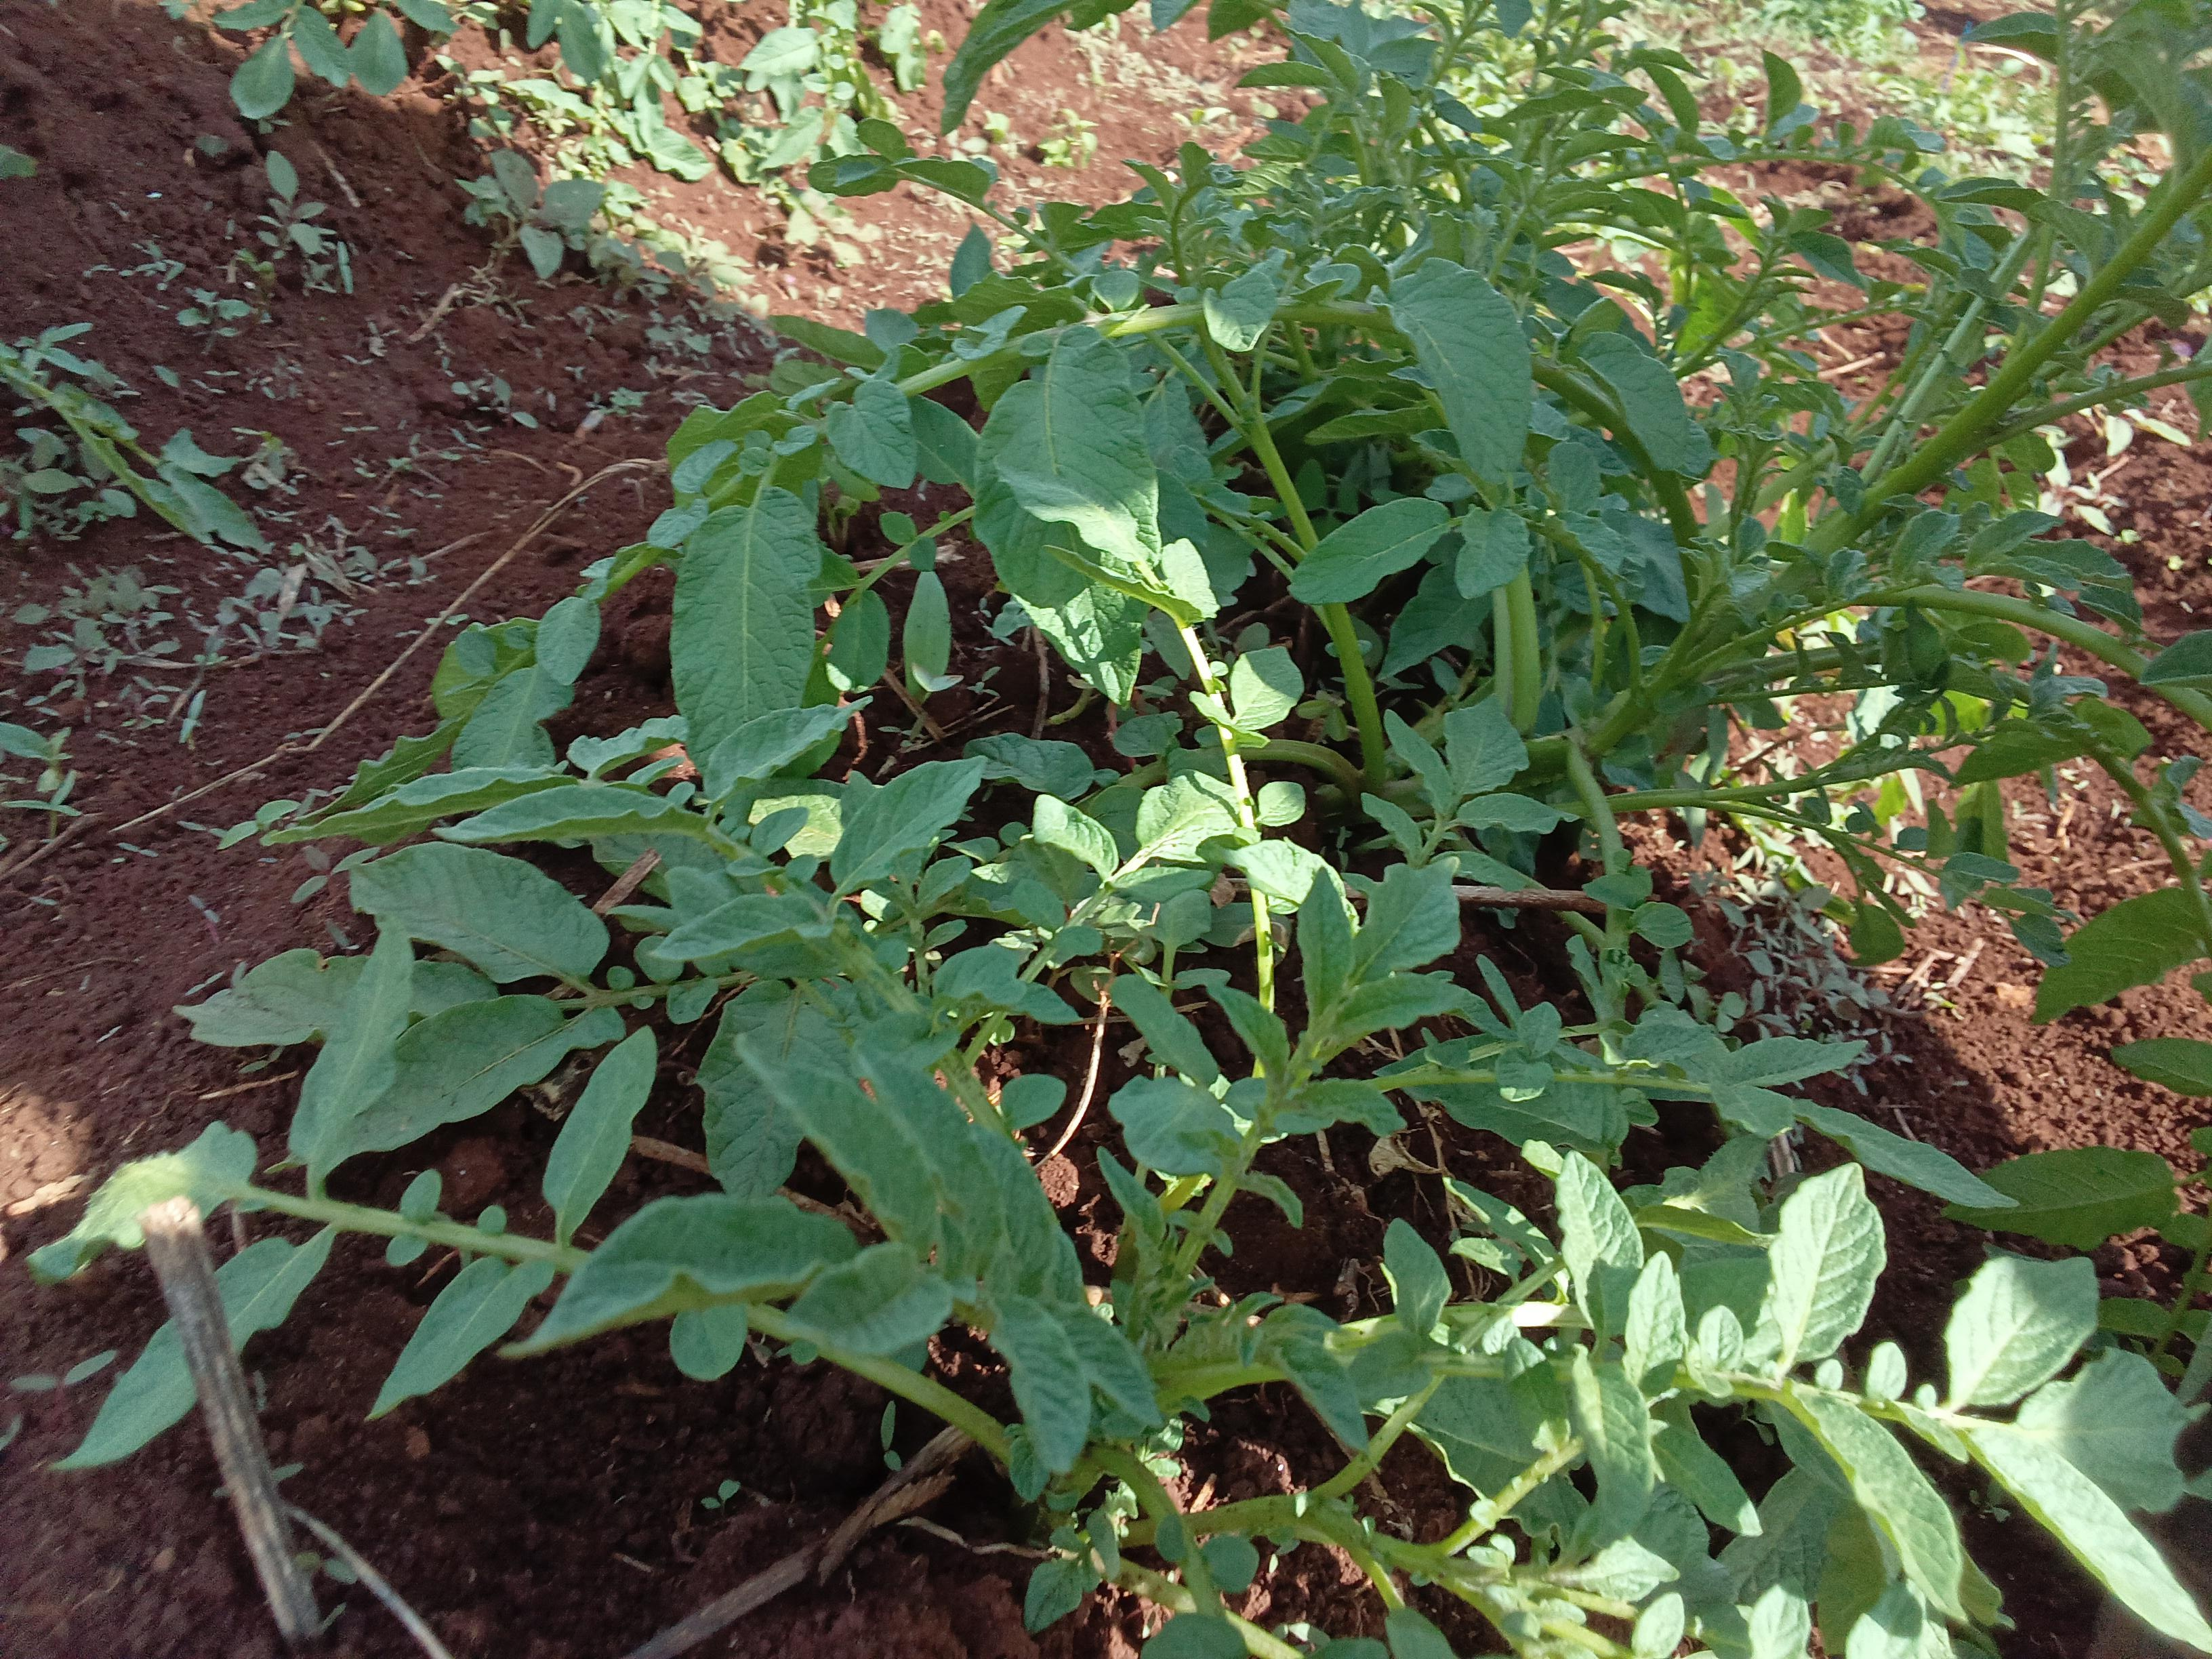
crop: potato
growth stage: vegetative
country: Kenya
